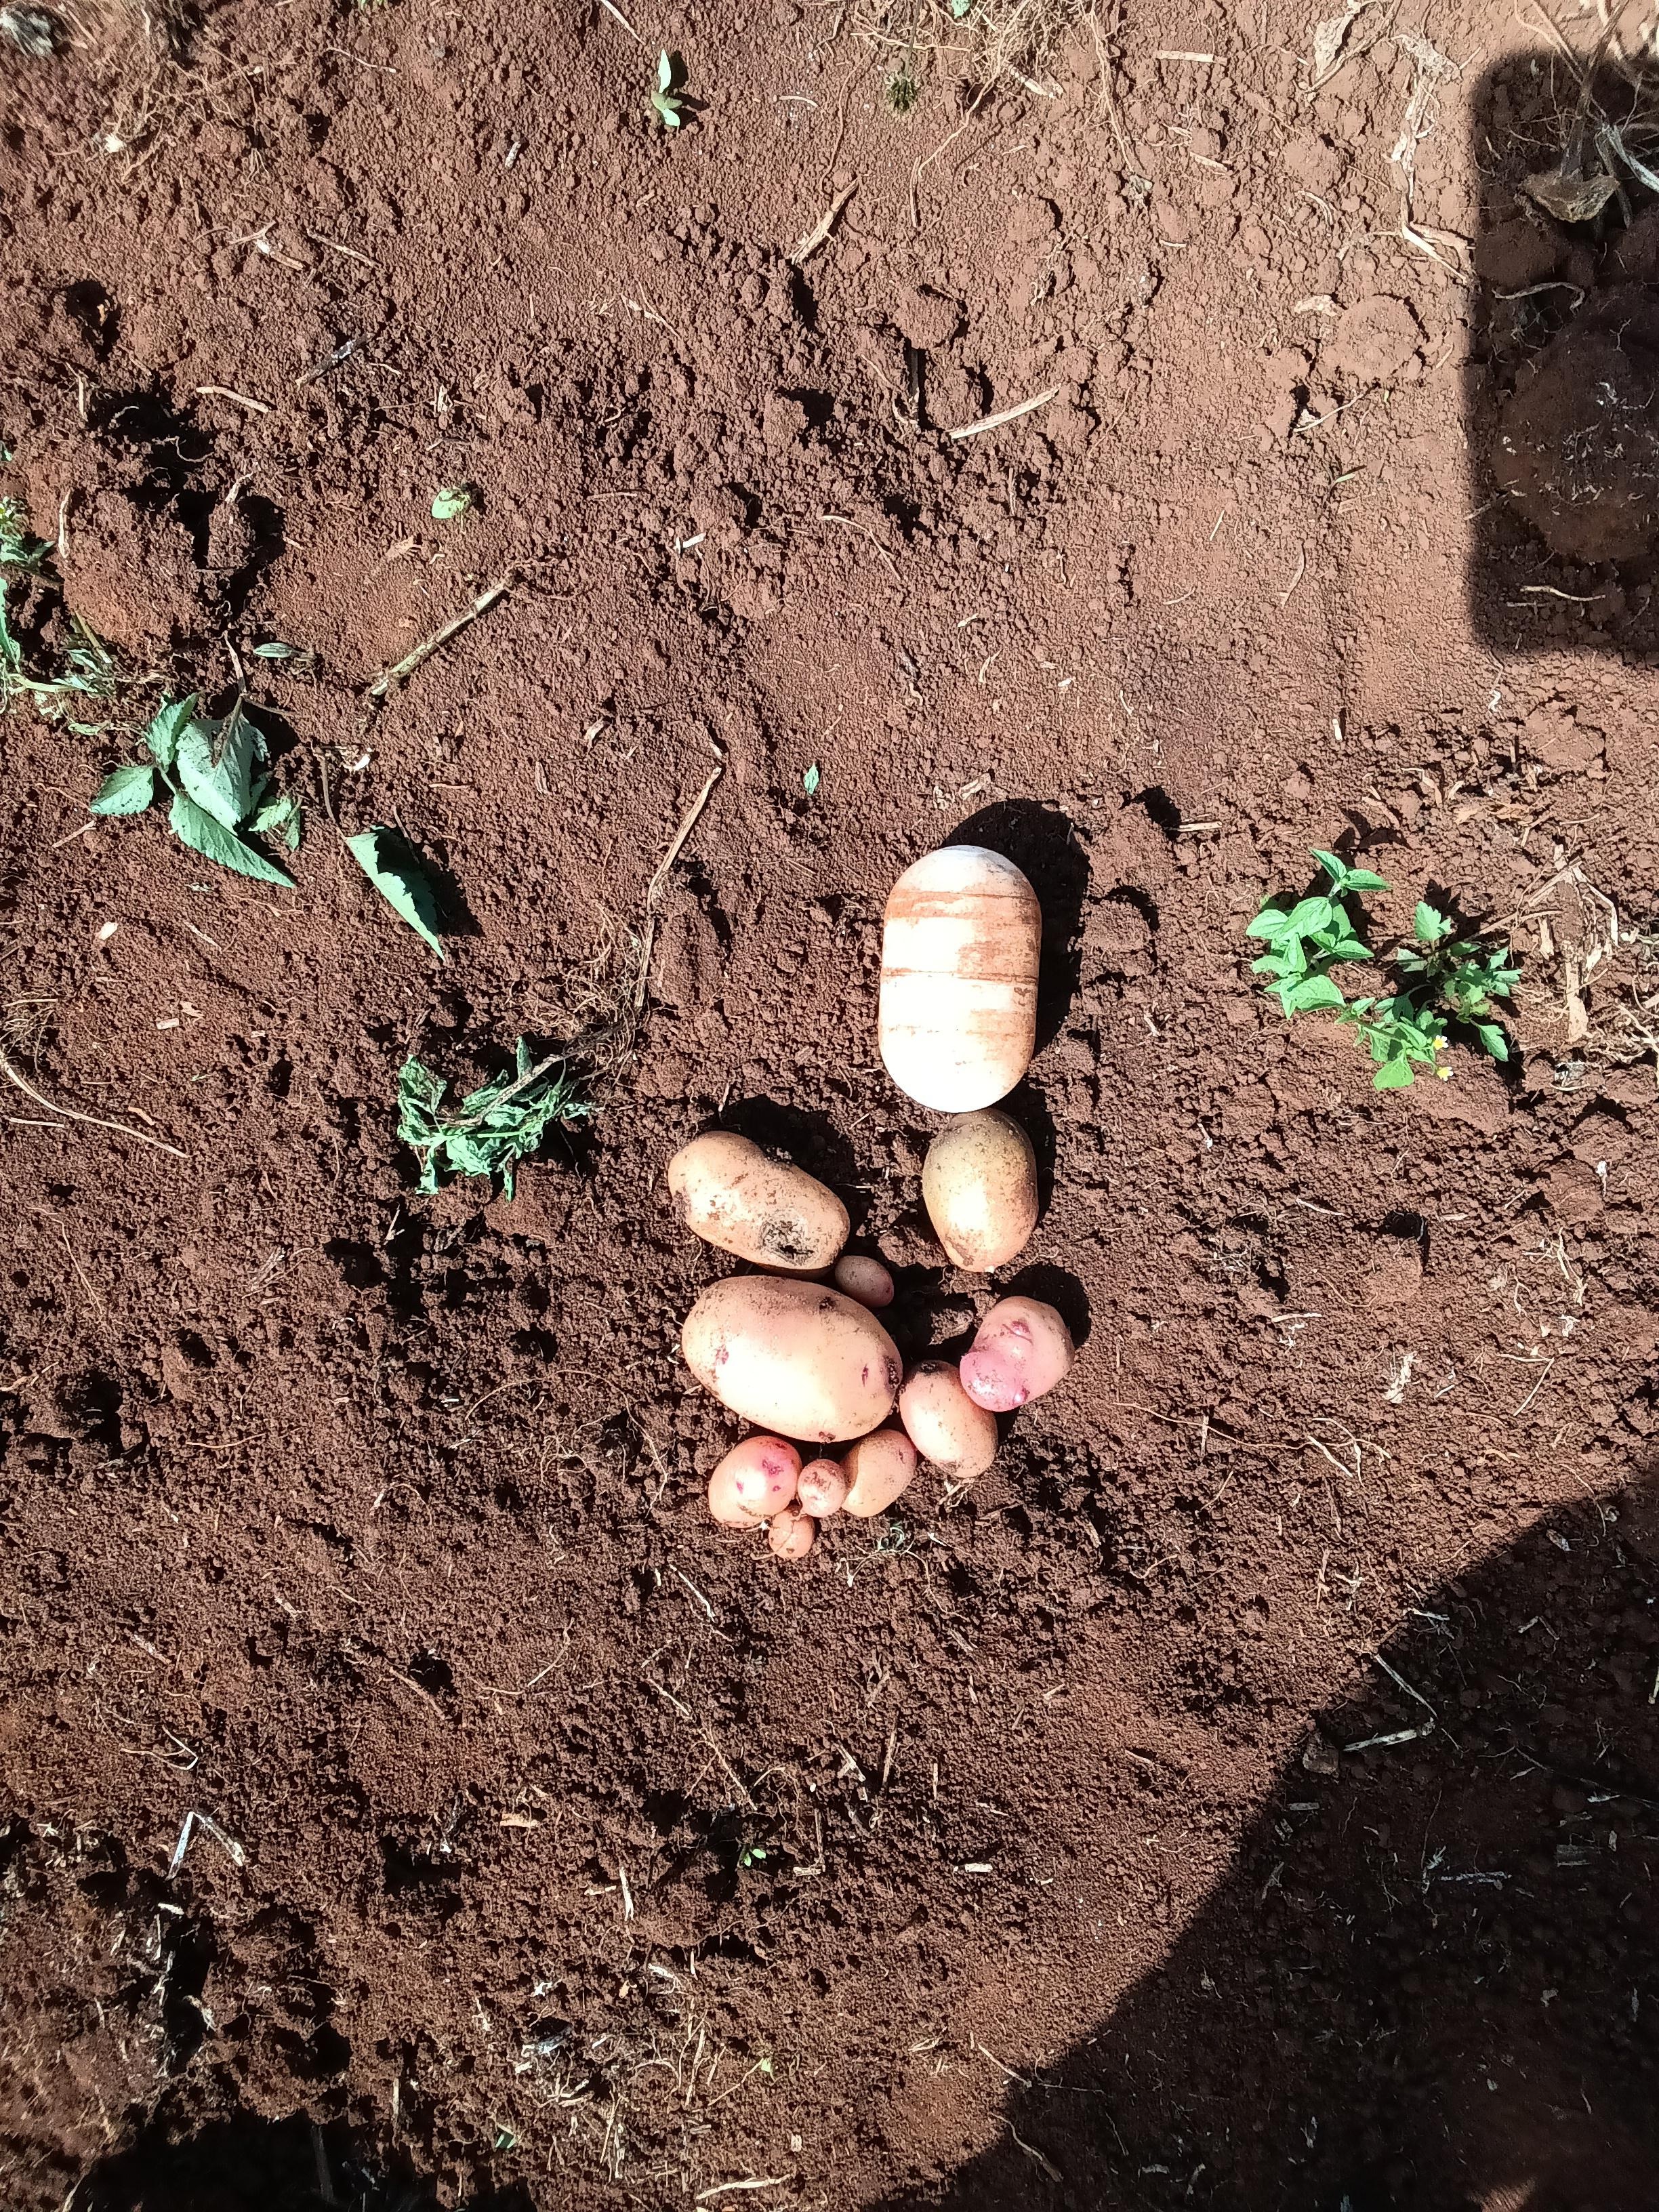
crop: potato
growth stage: harvest
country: Kenya
